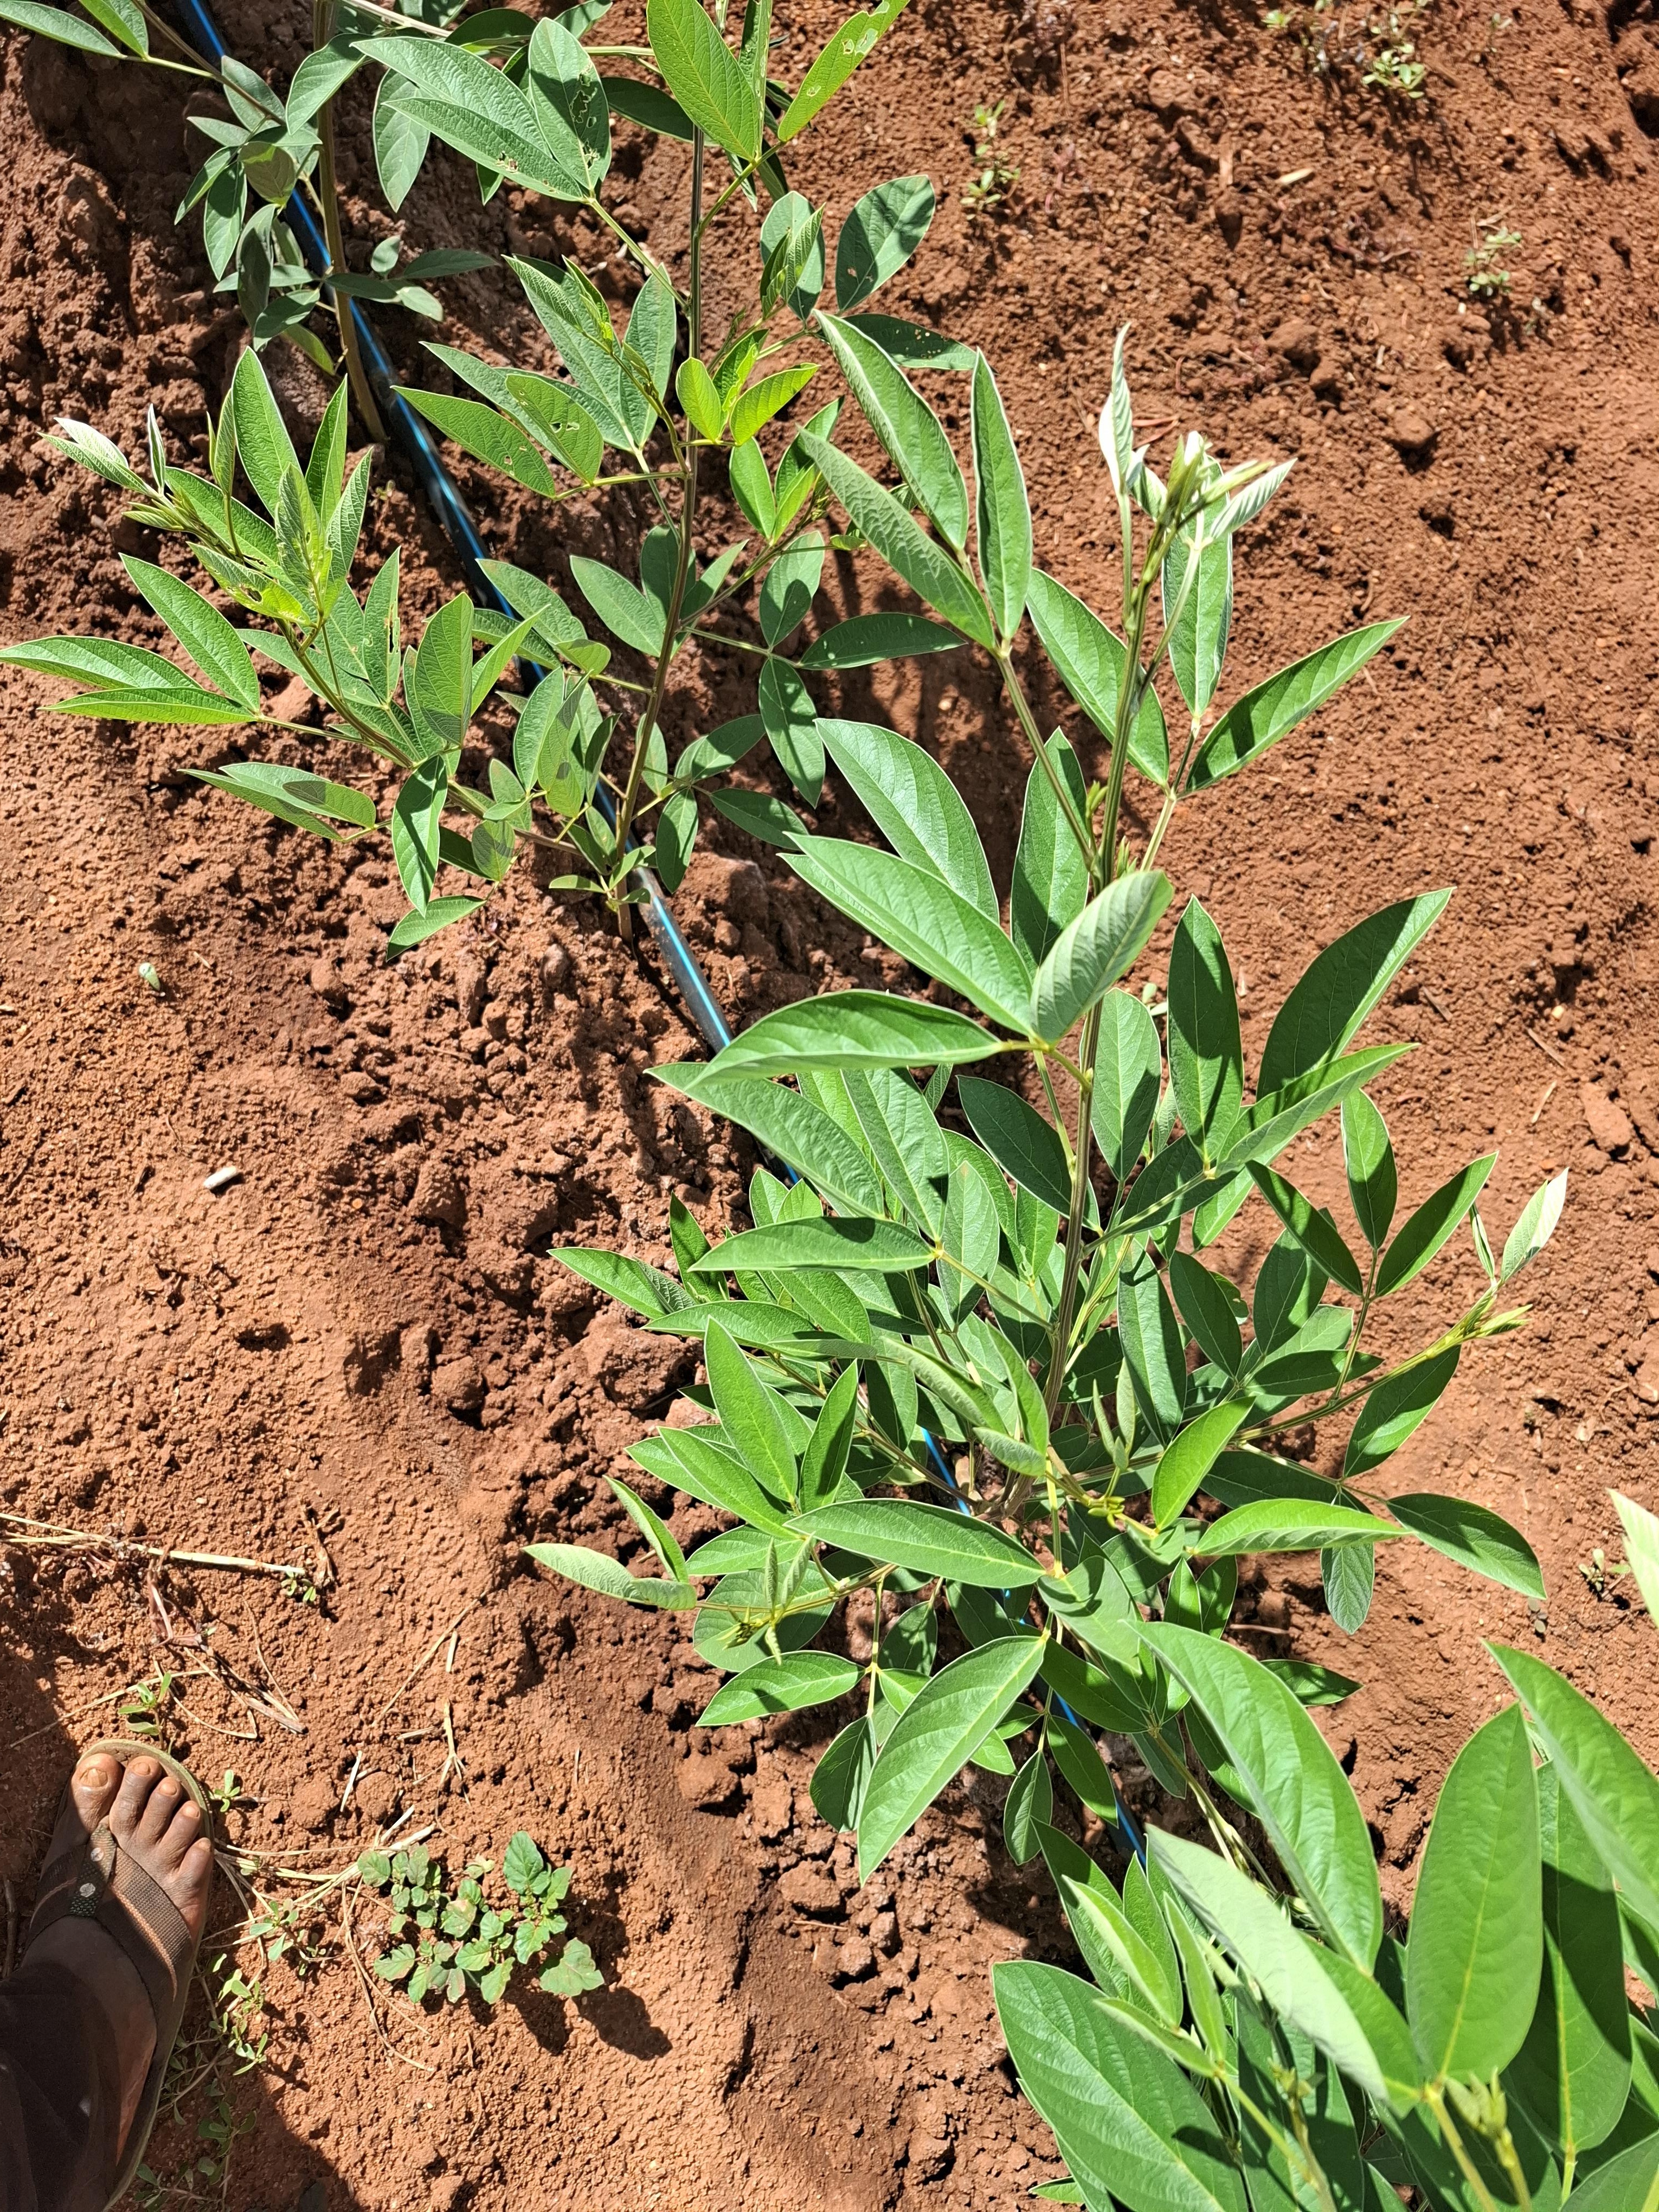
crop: pigeonpea
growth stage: flowering
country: Kenya
